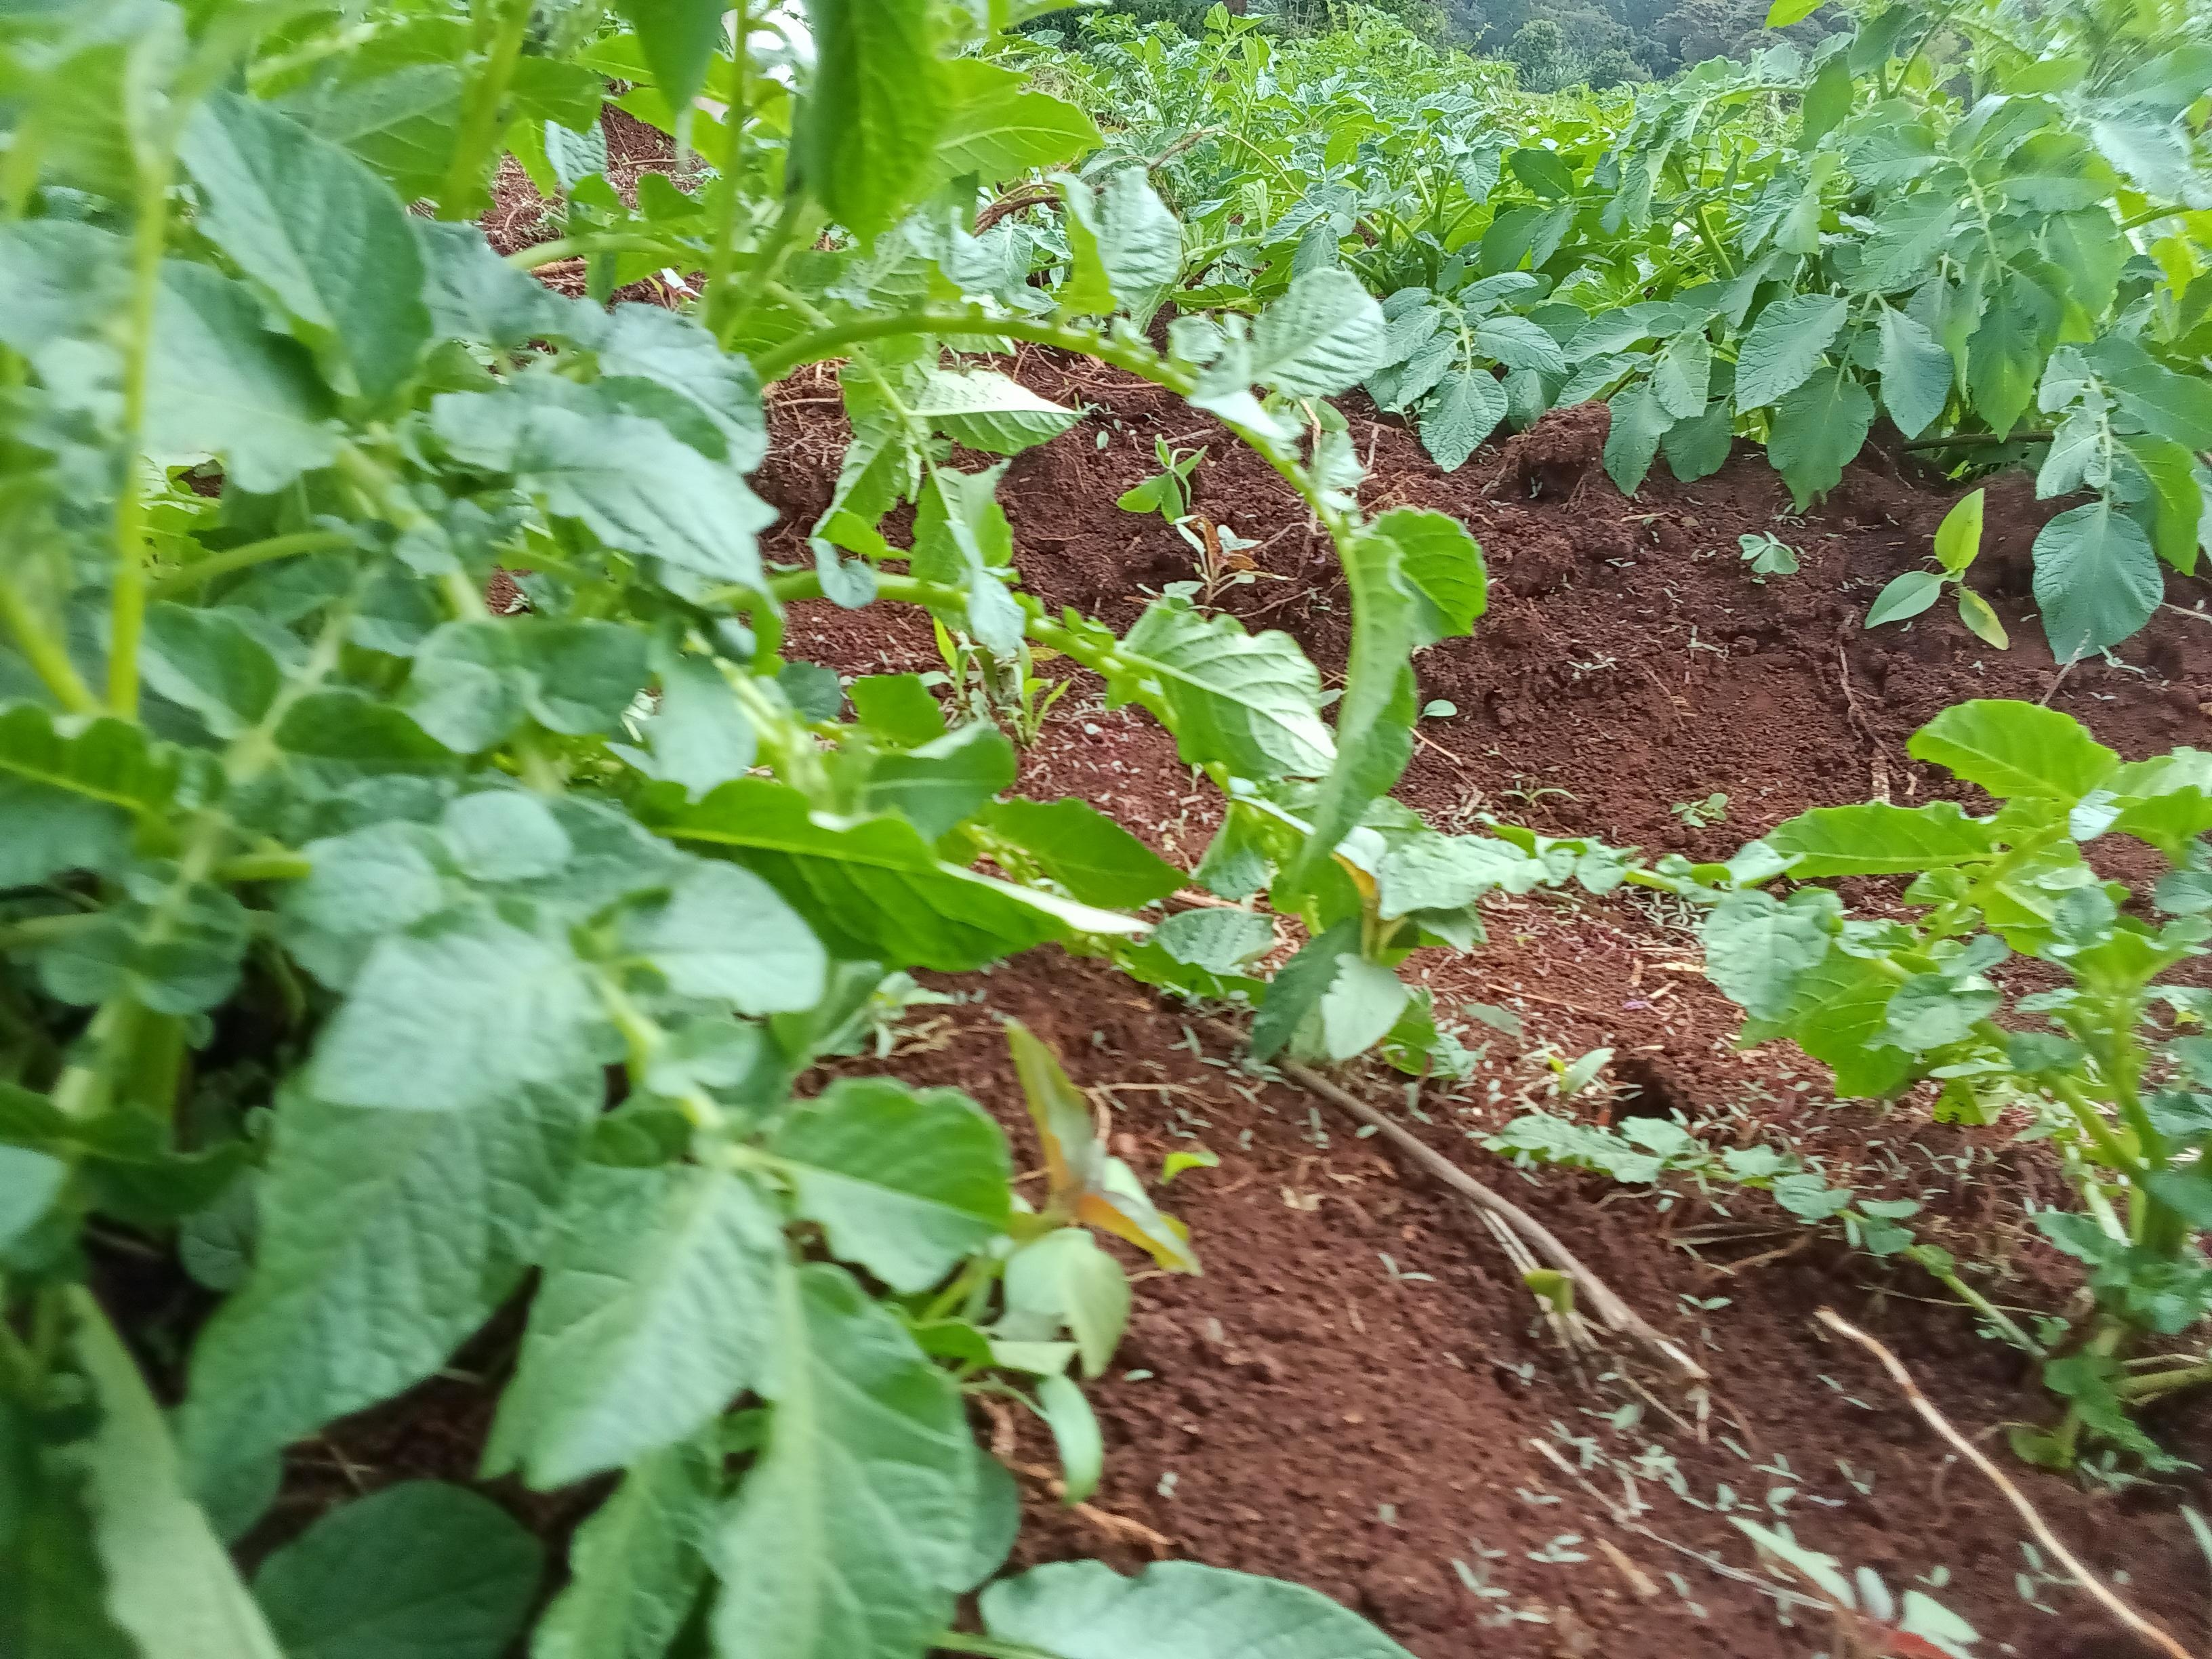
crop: potato
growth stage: vegetative
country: Kenya
